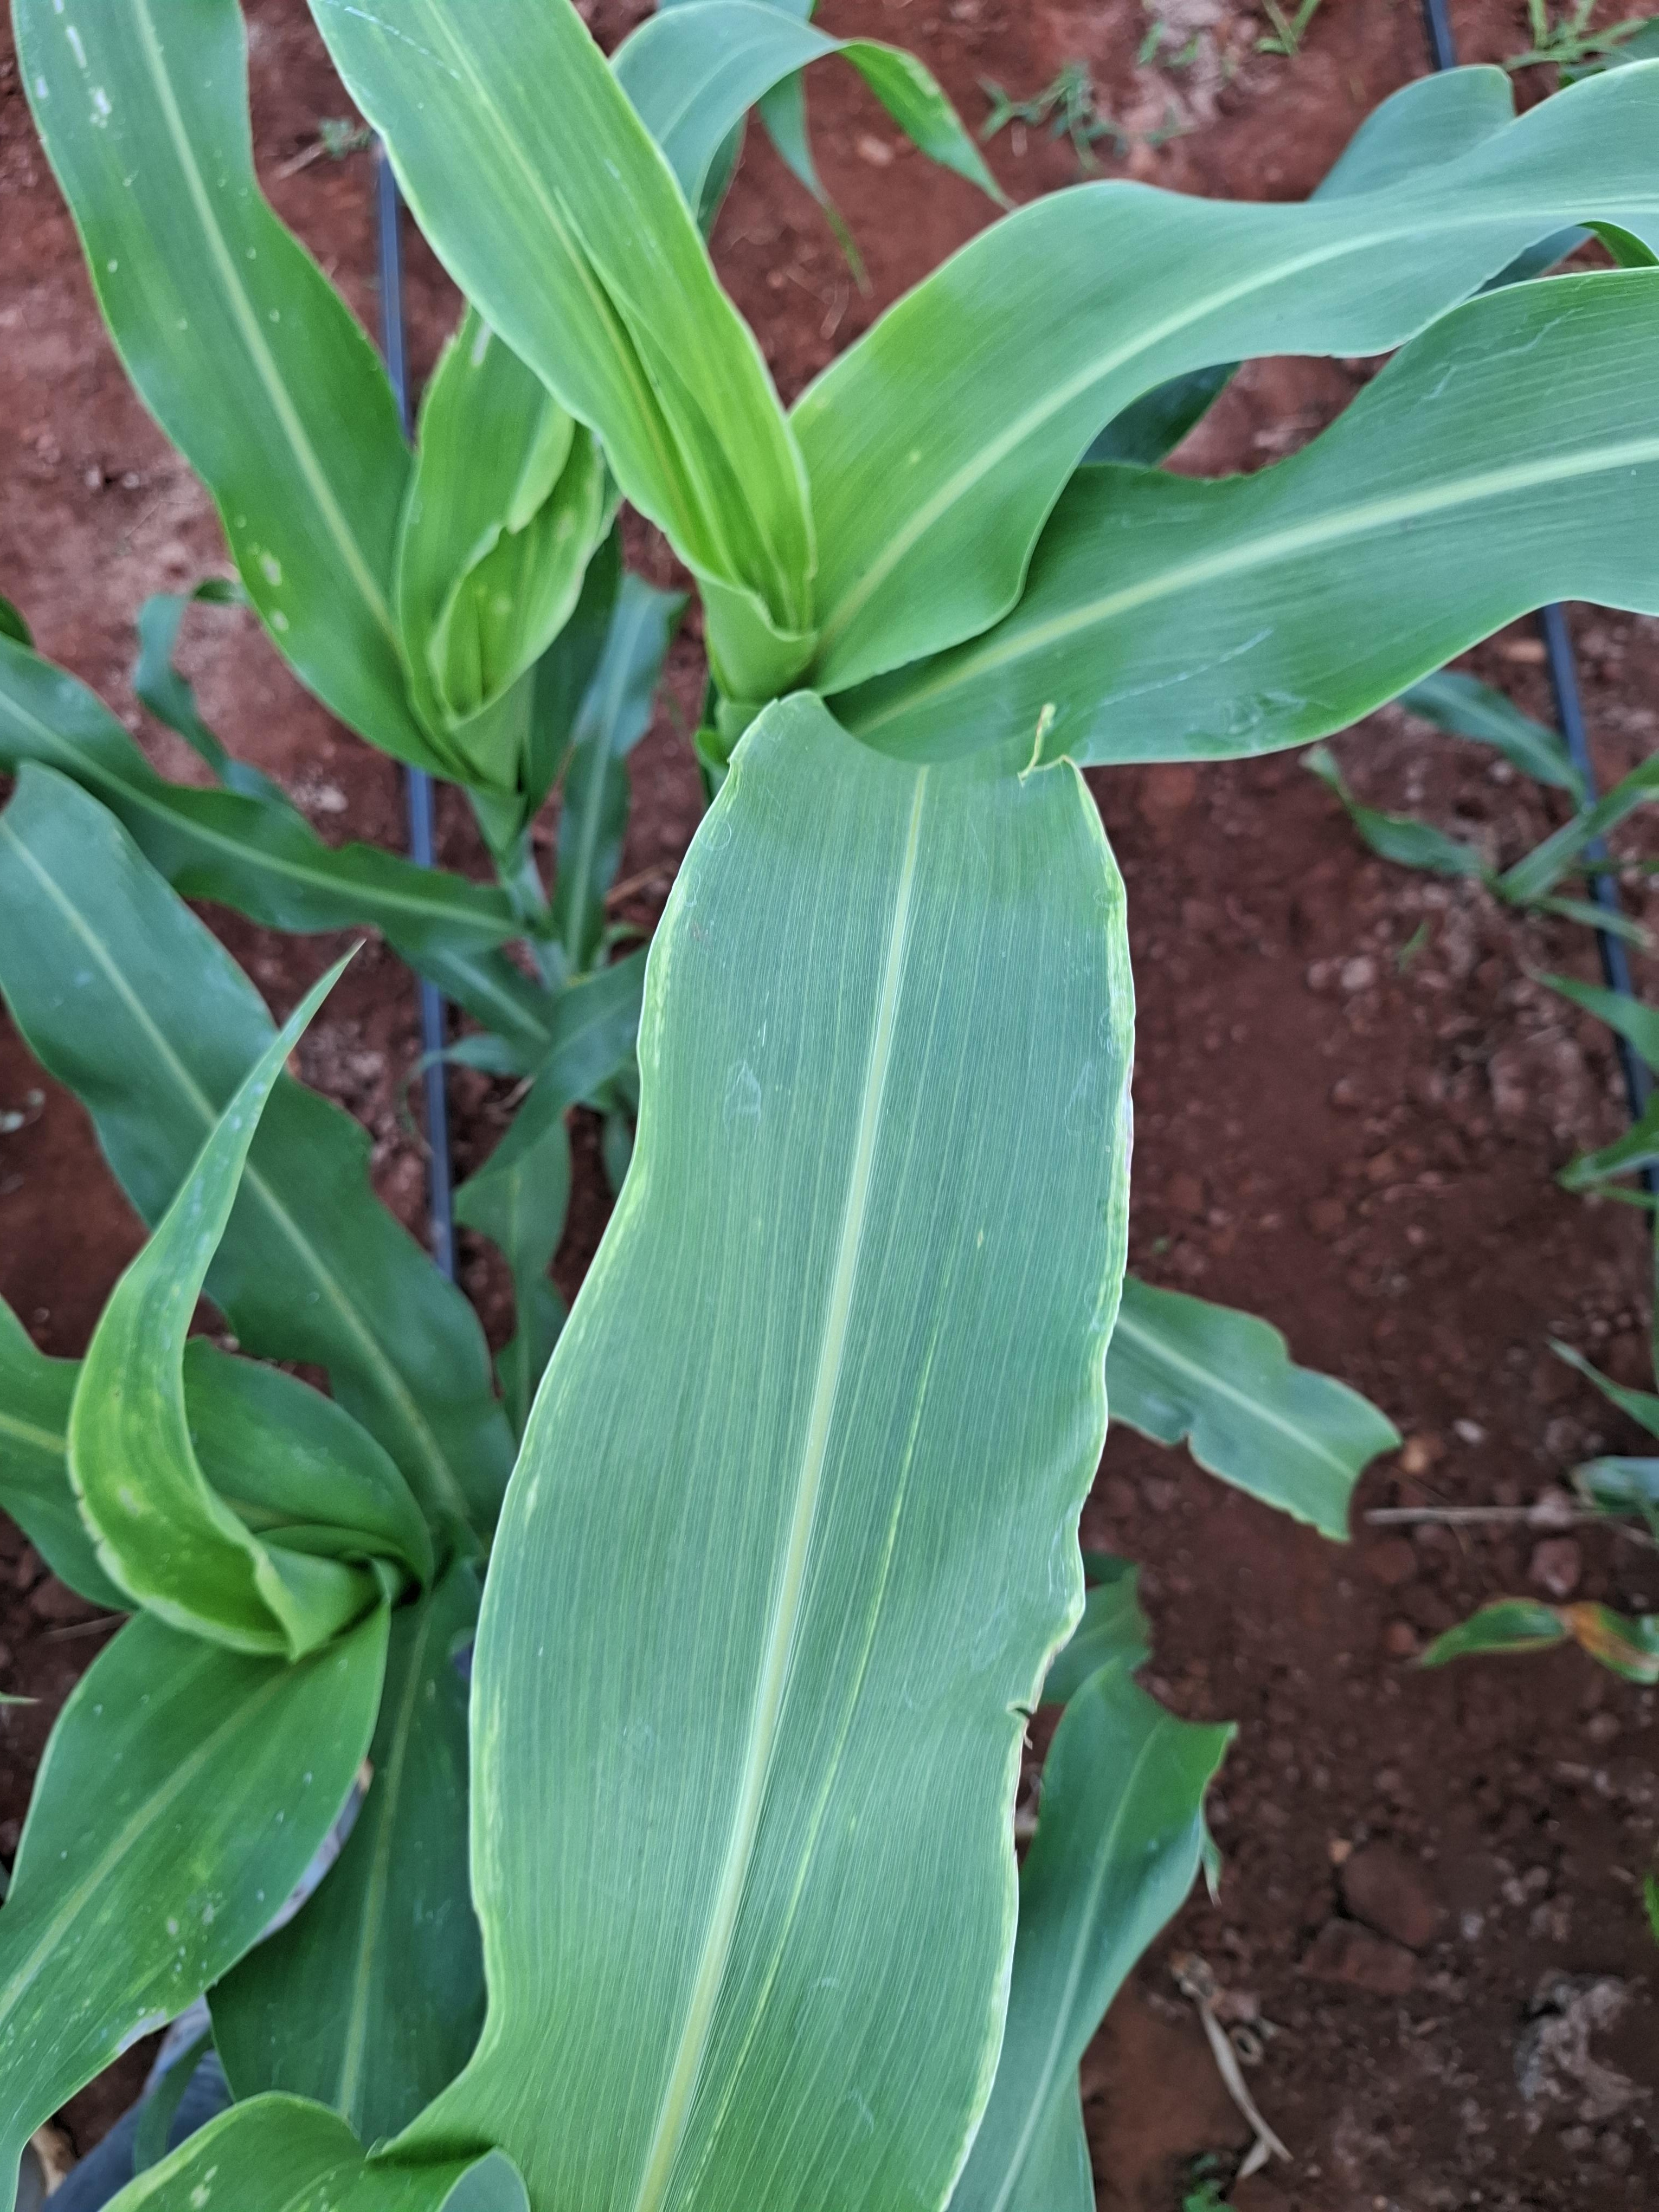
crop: sorghum
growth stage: elongation stem
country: Kenya
